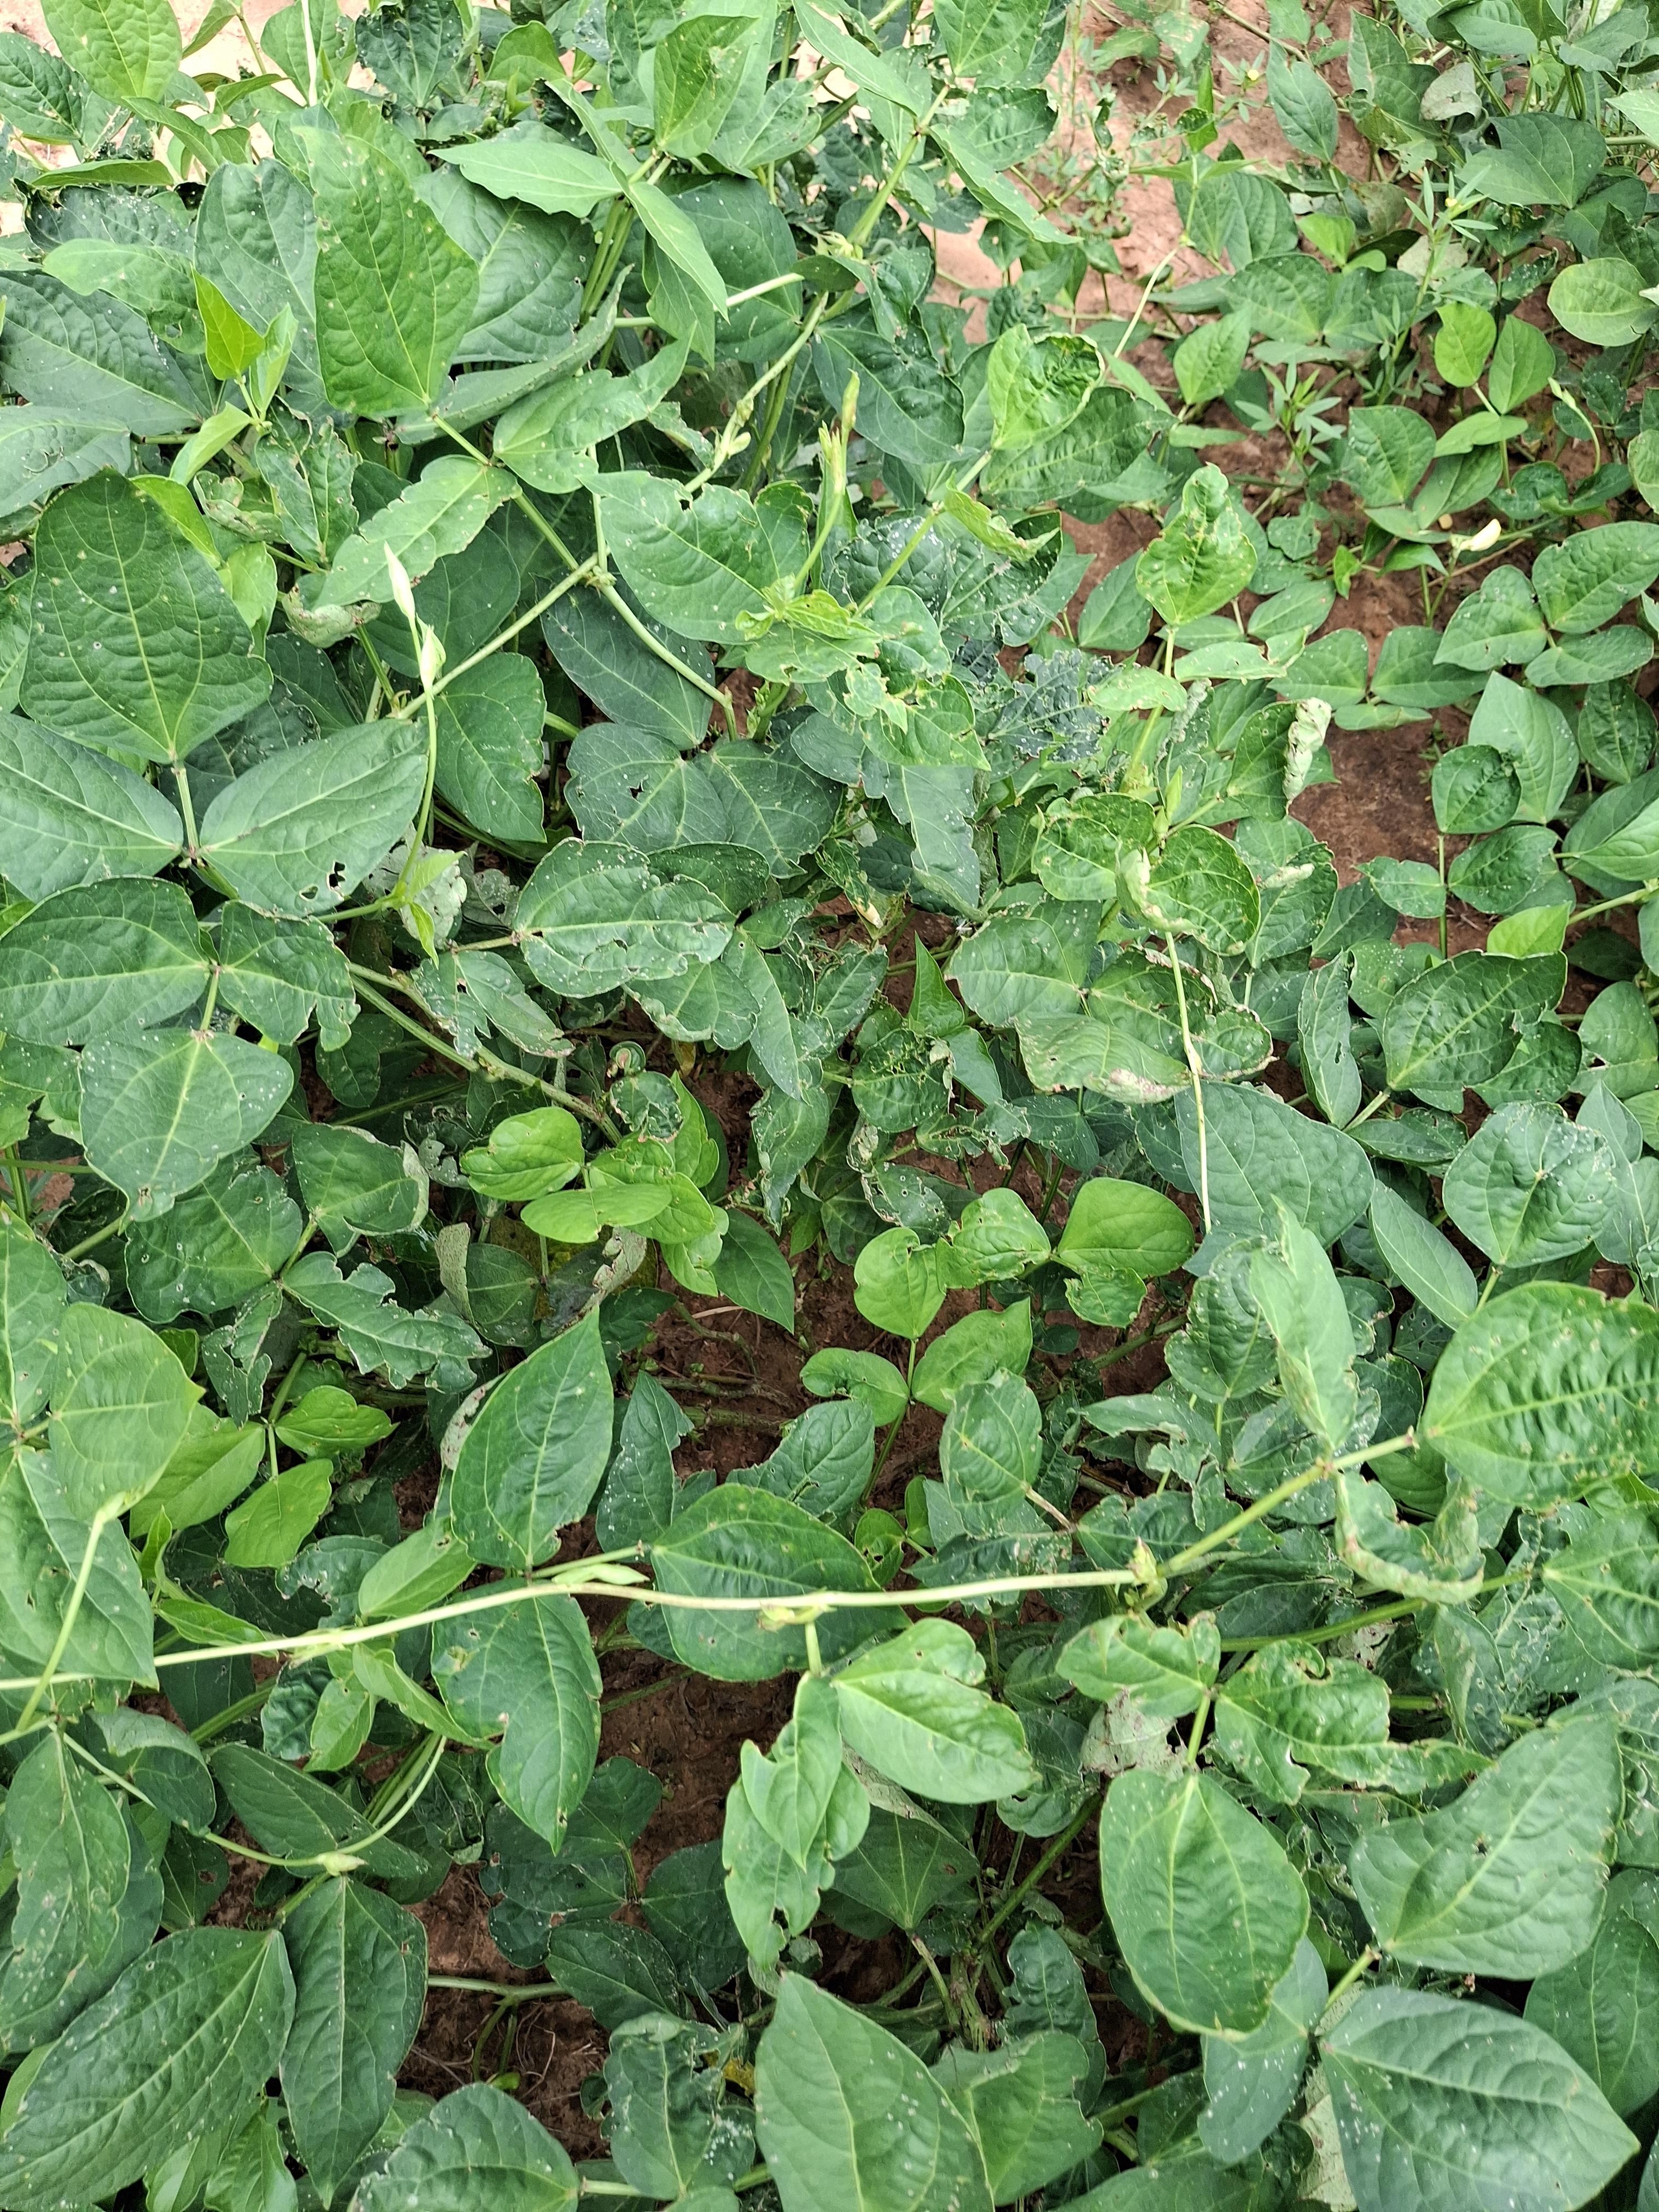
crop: cowpea
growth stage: development pod
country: Nigeria
